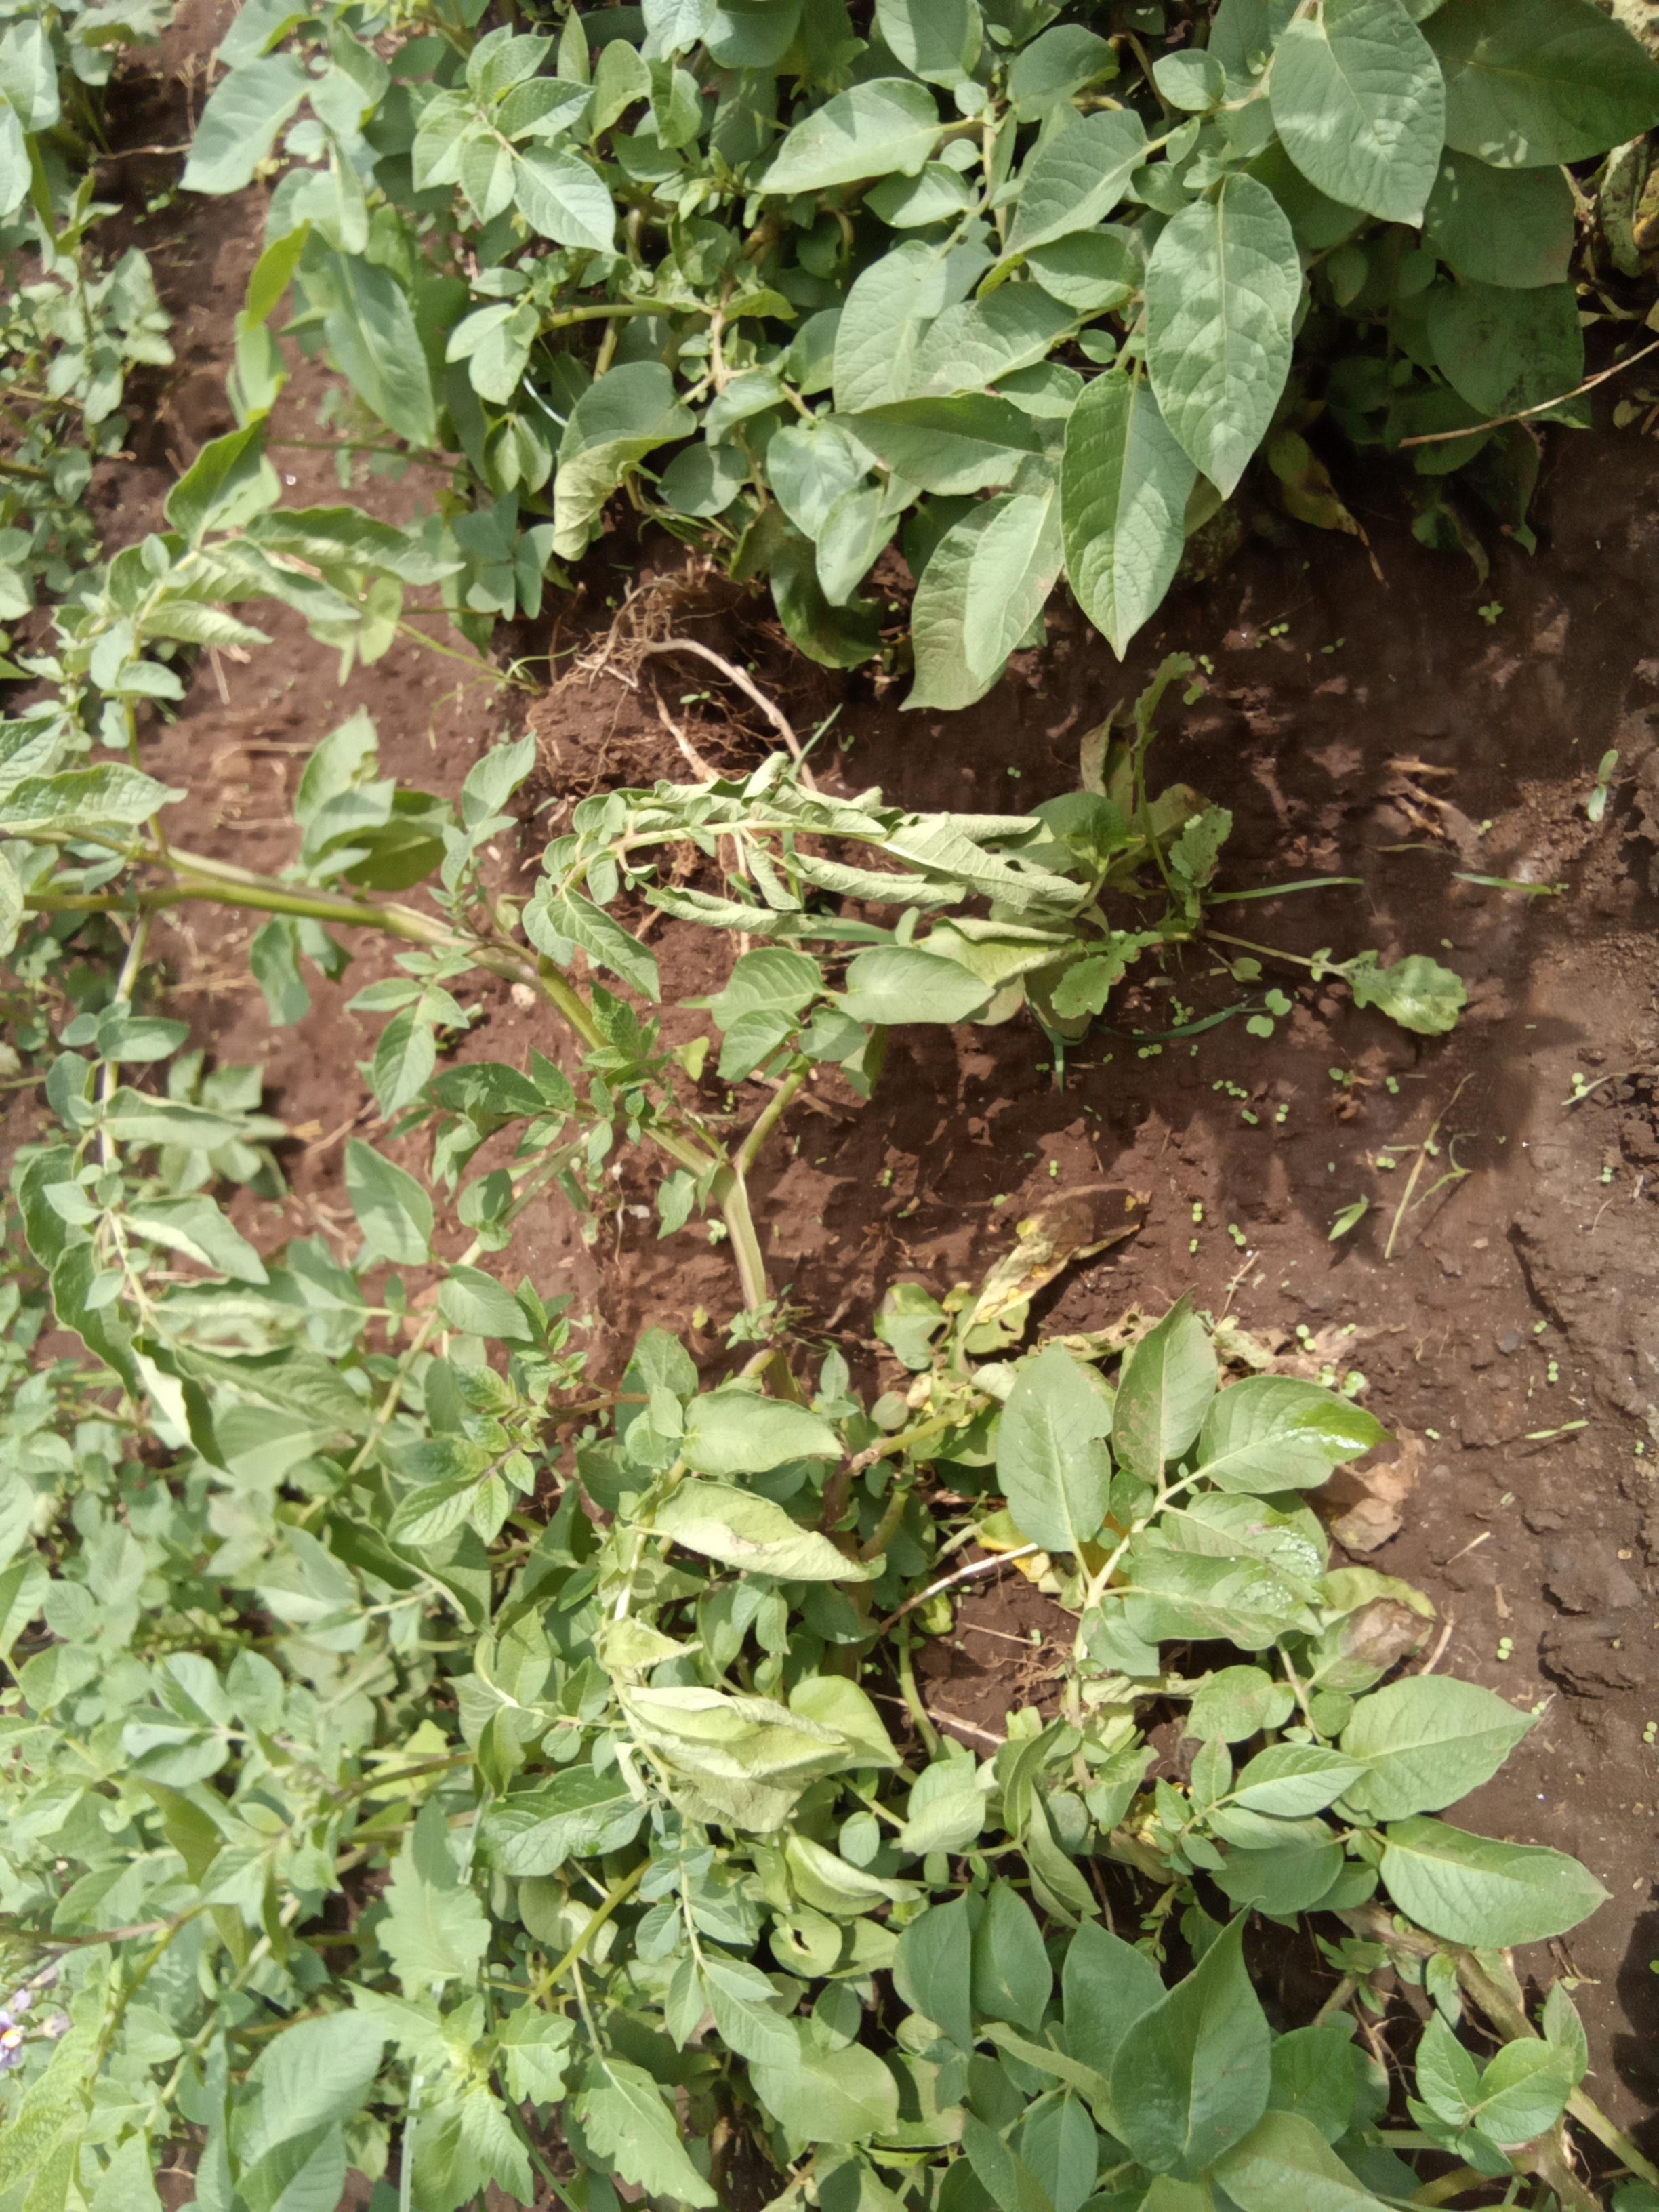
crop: potato
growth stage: flowering
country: Kenya
